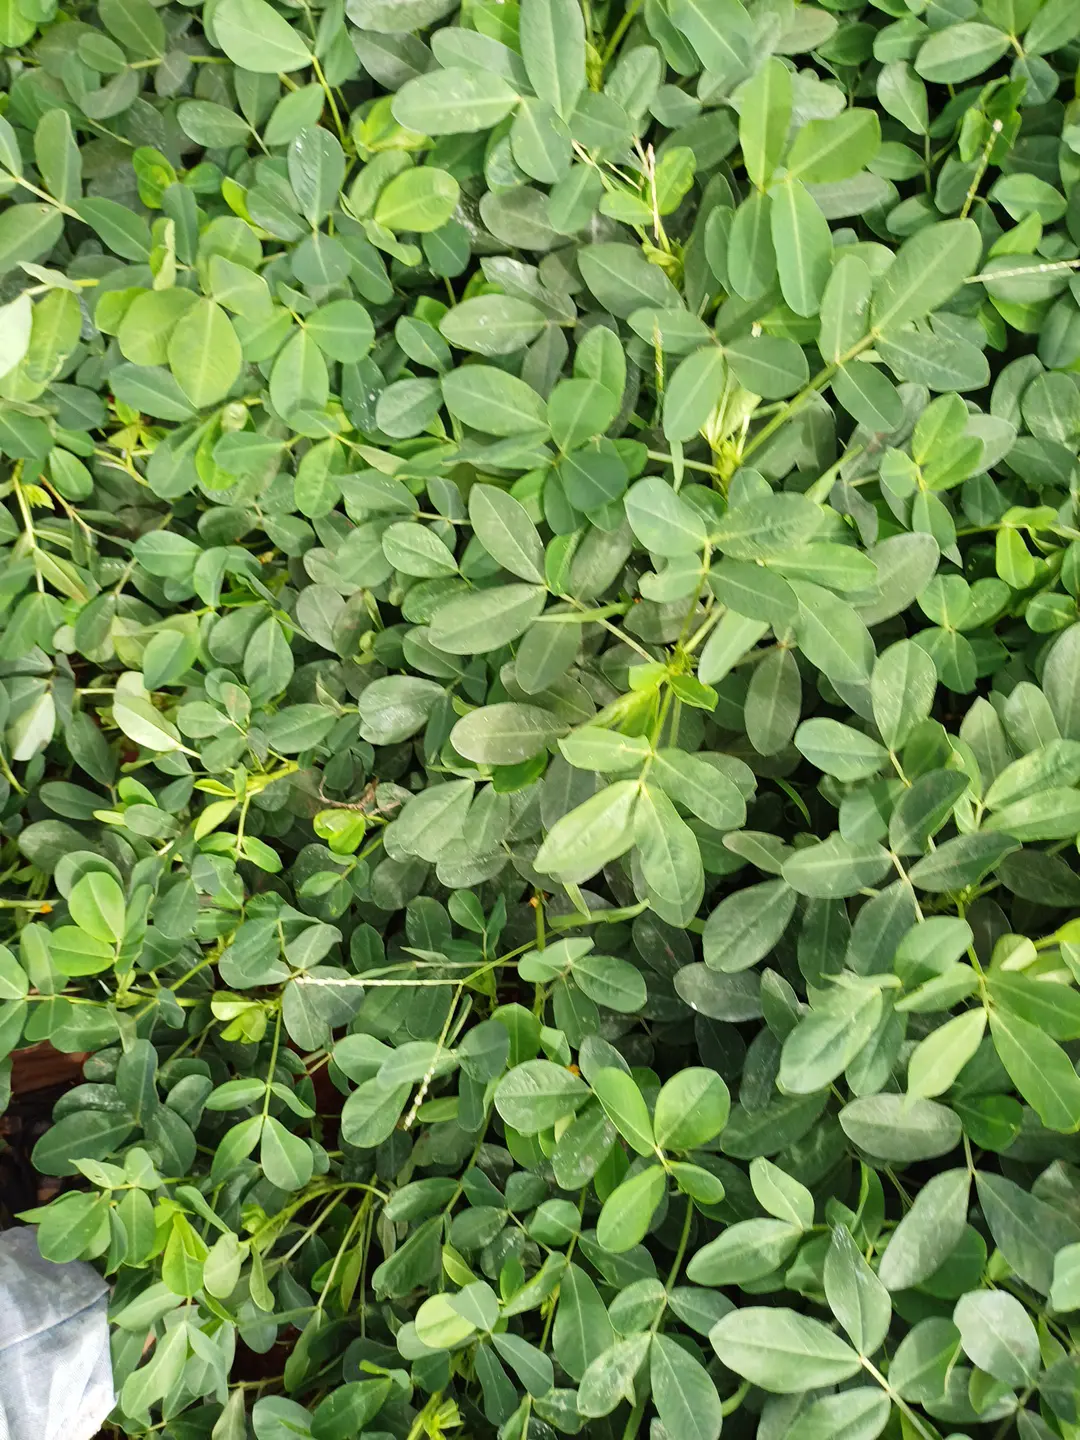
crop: groundnut
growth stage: flowering
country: Kenya
